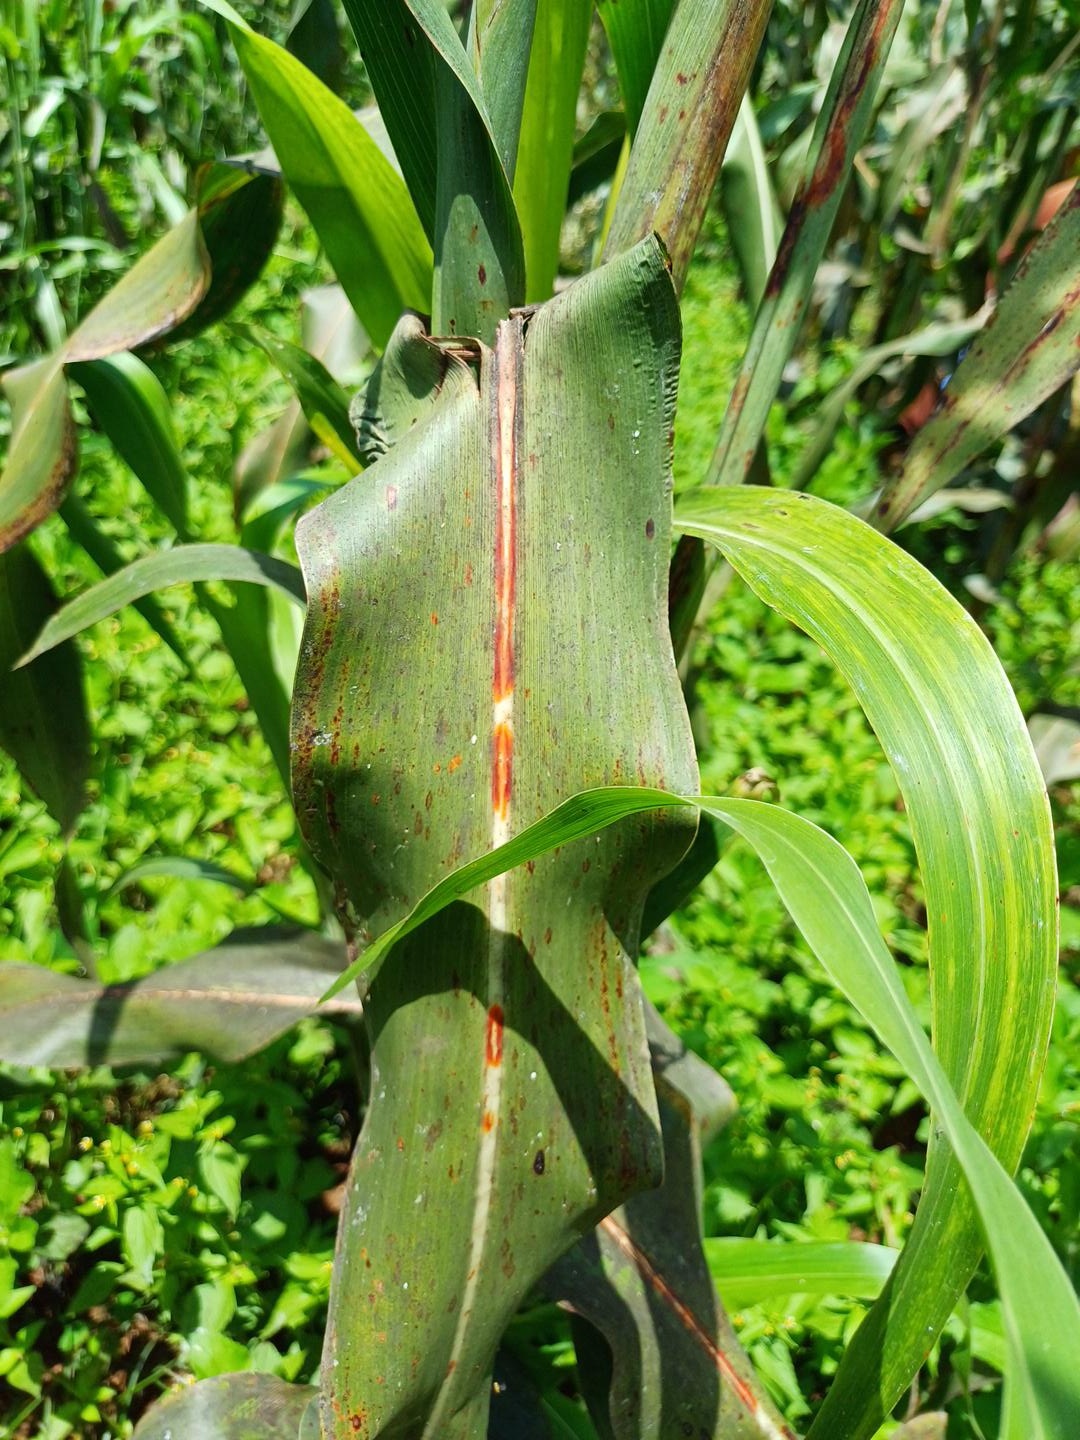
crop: sorghum
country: Kenya
